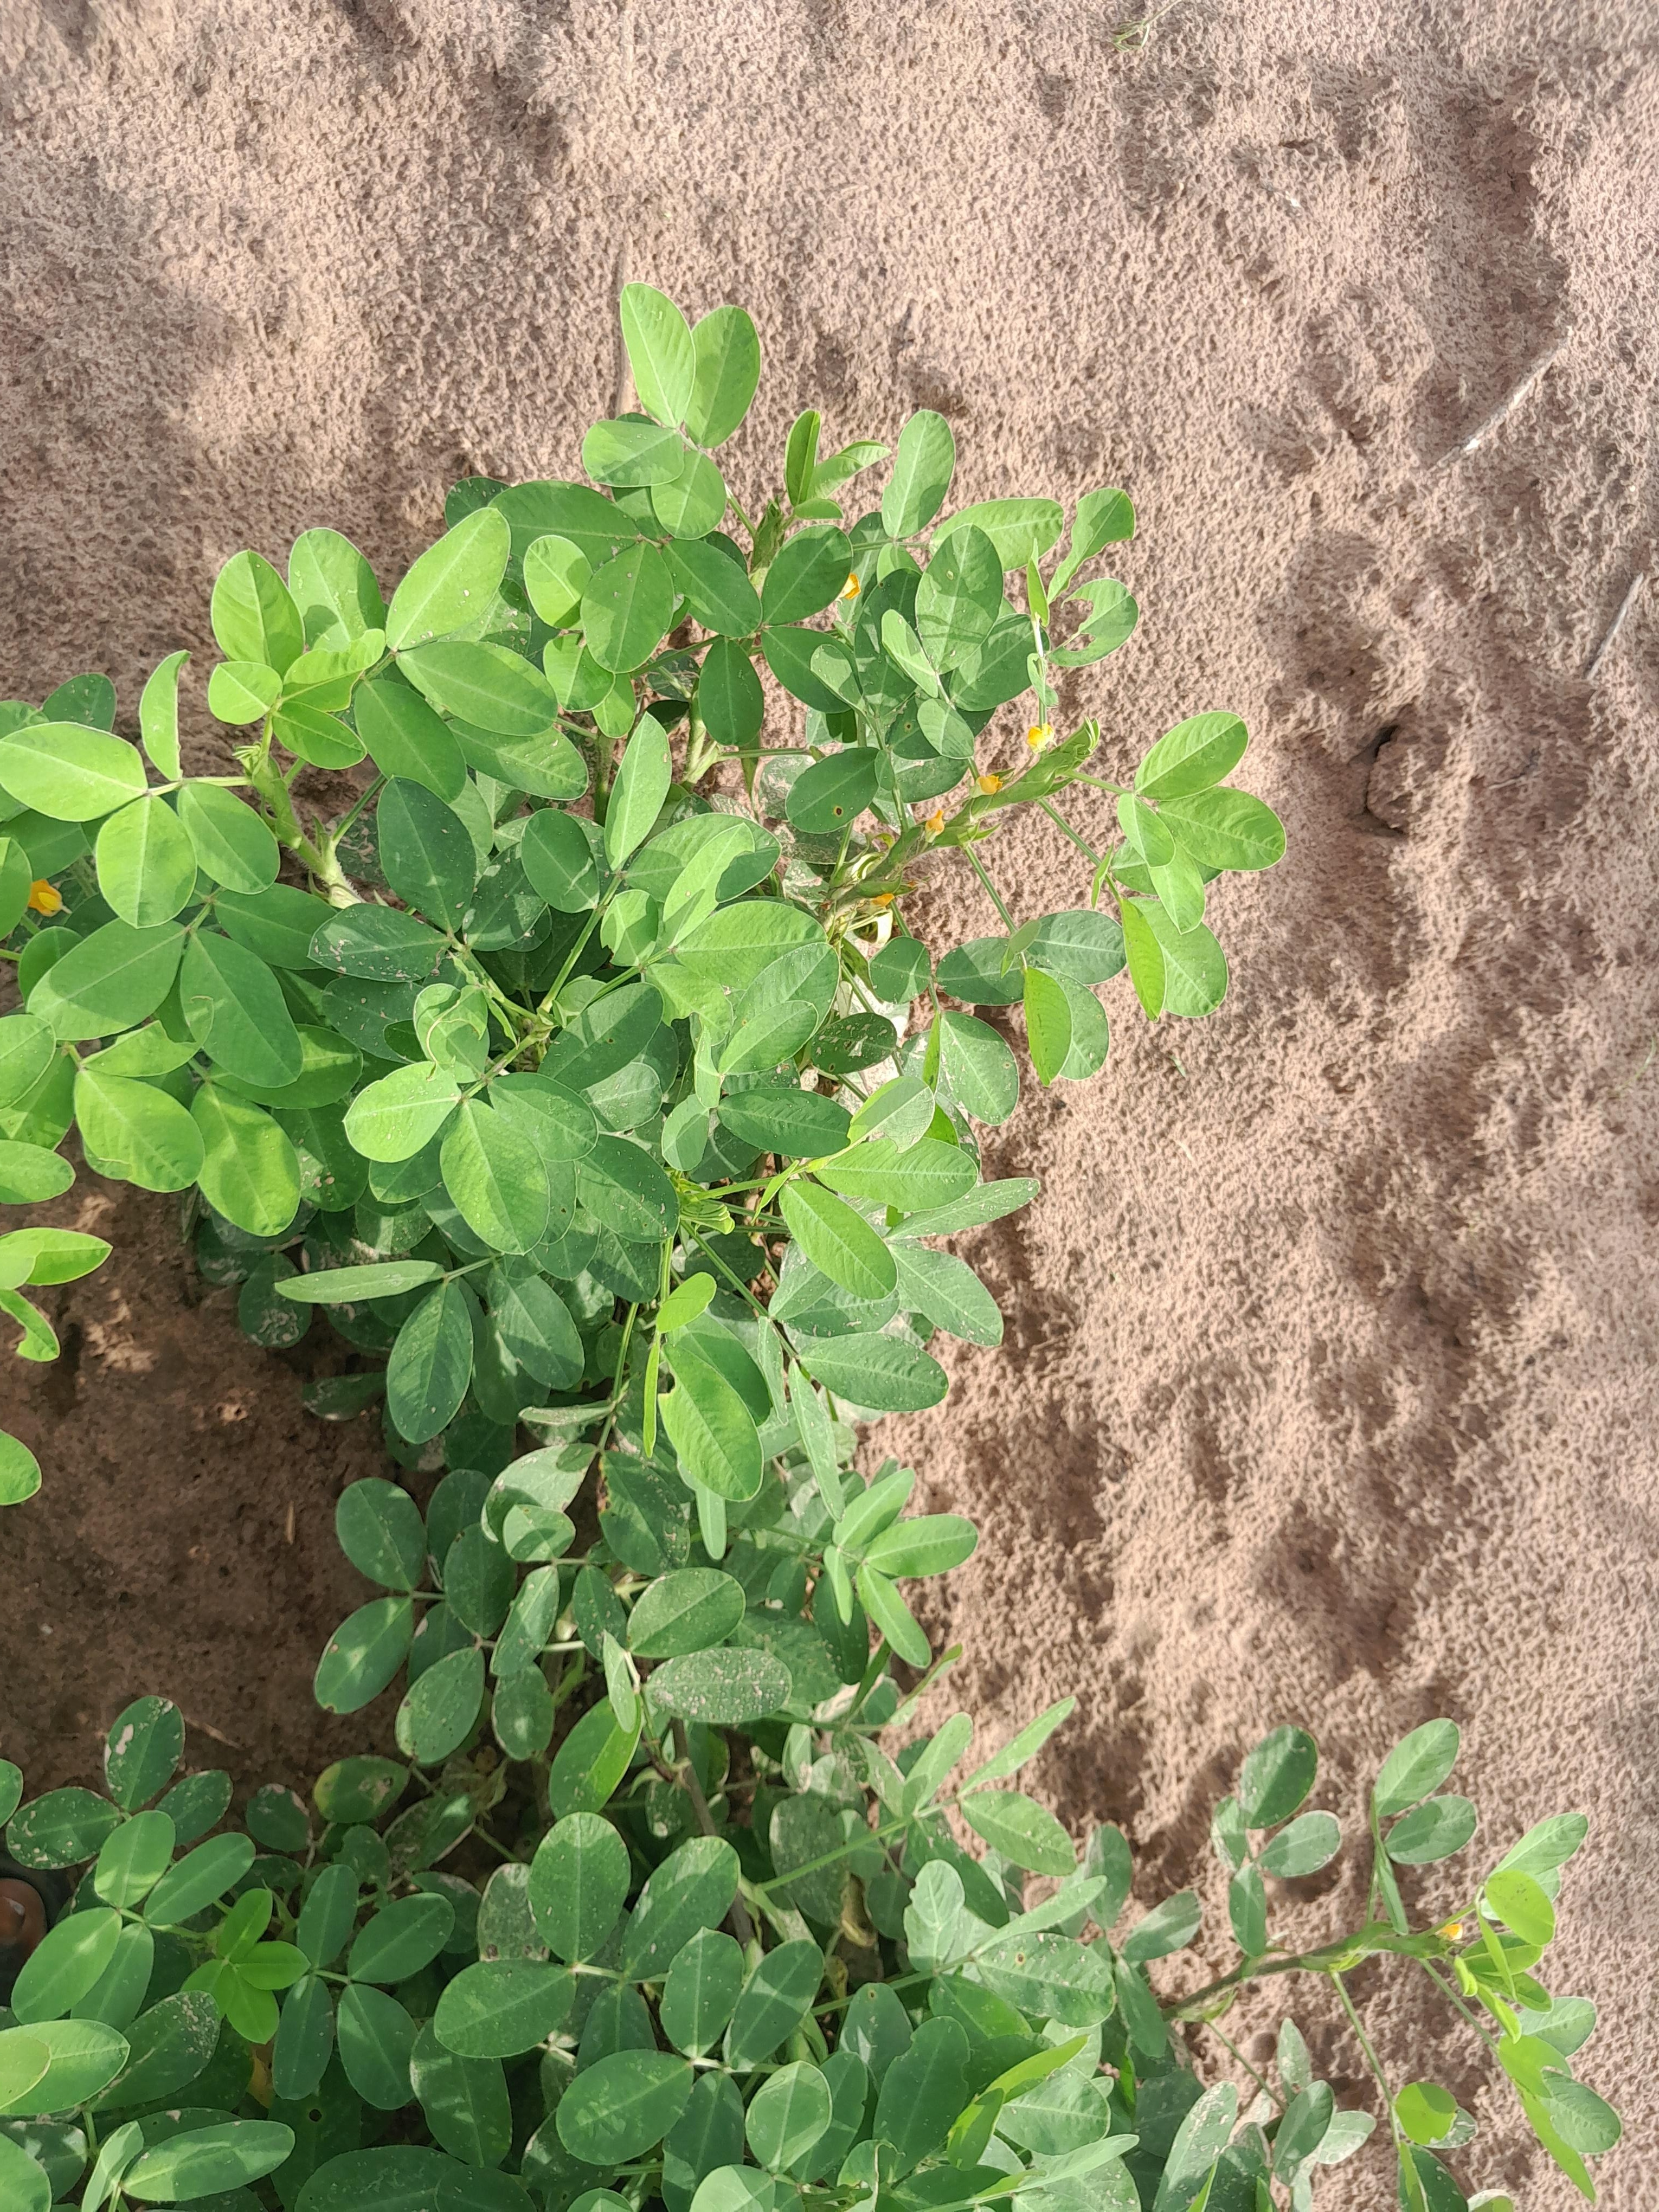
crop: groundnut
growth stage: flowering
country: Senegal
